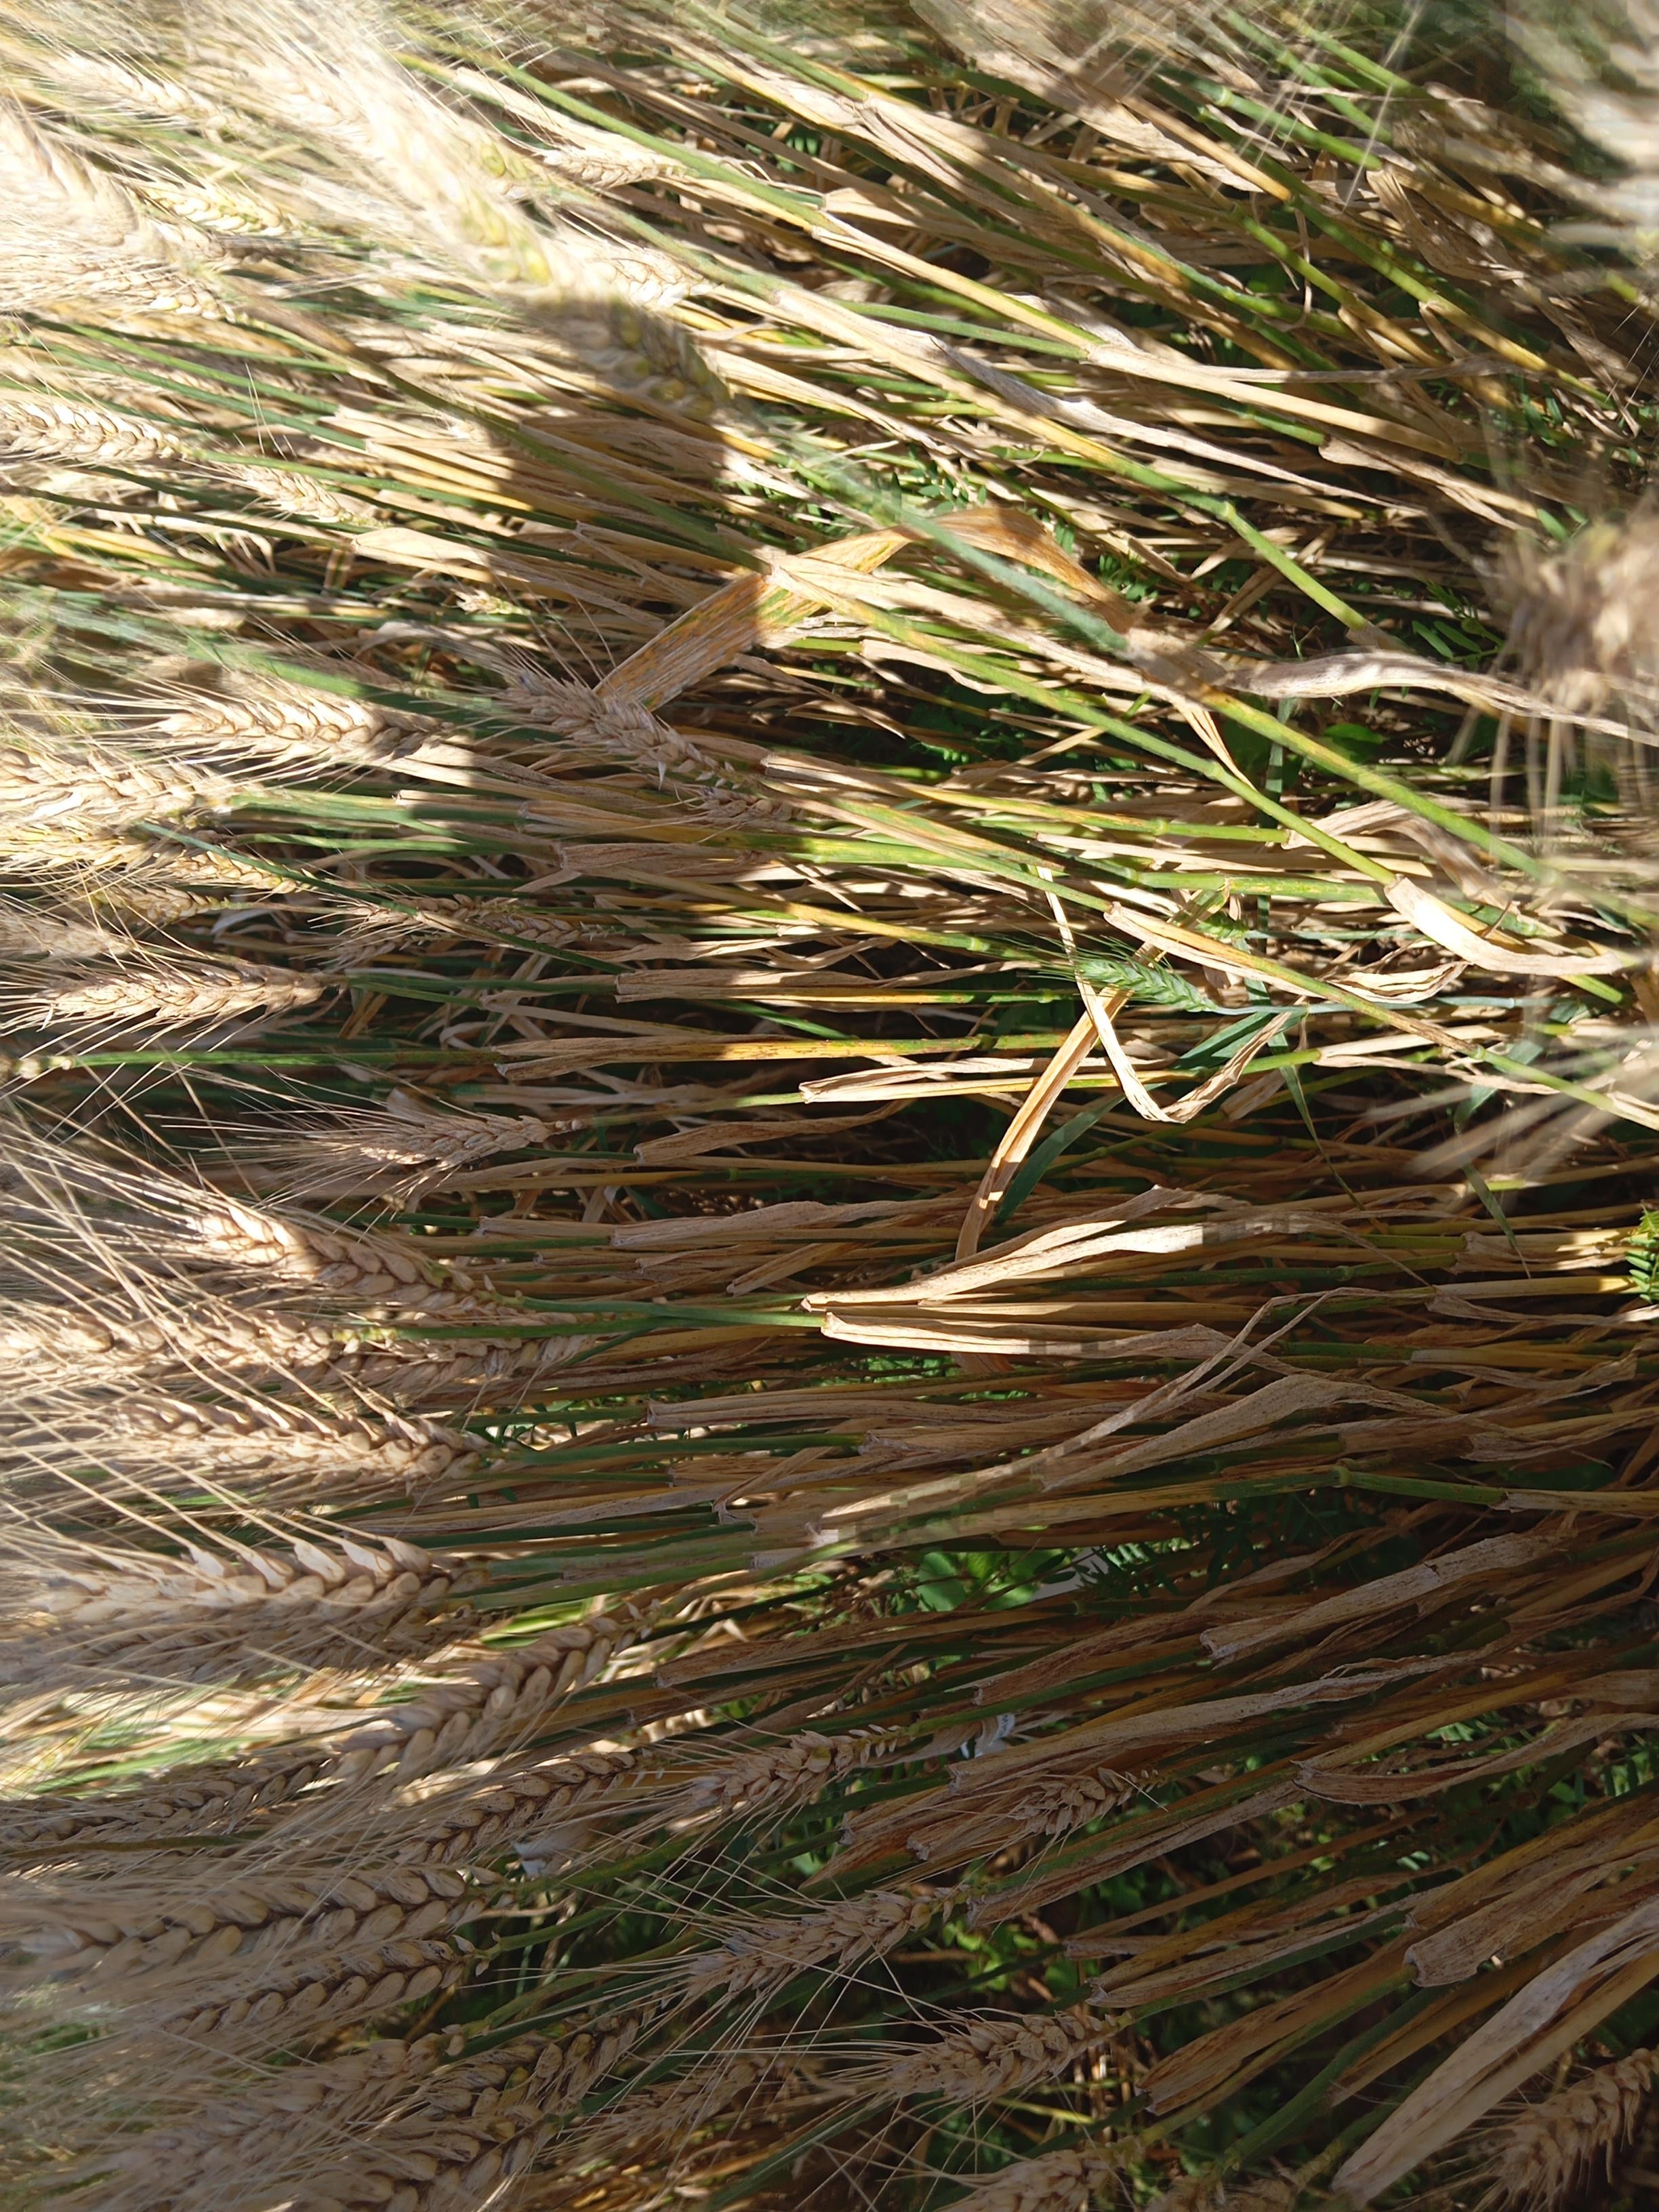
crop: wheat
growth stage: maturity
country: Kenya
